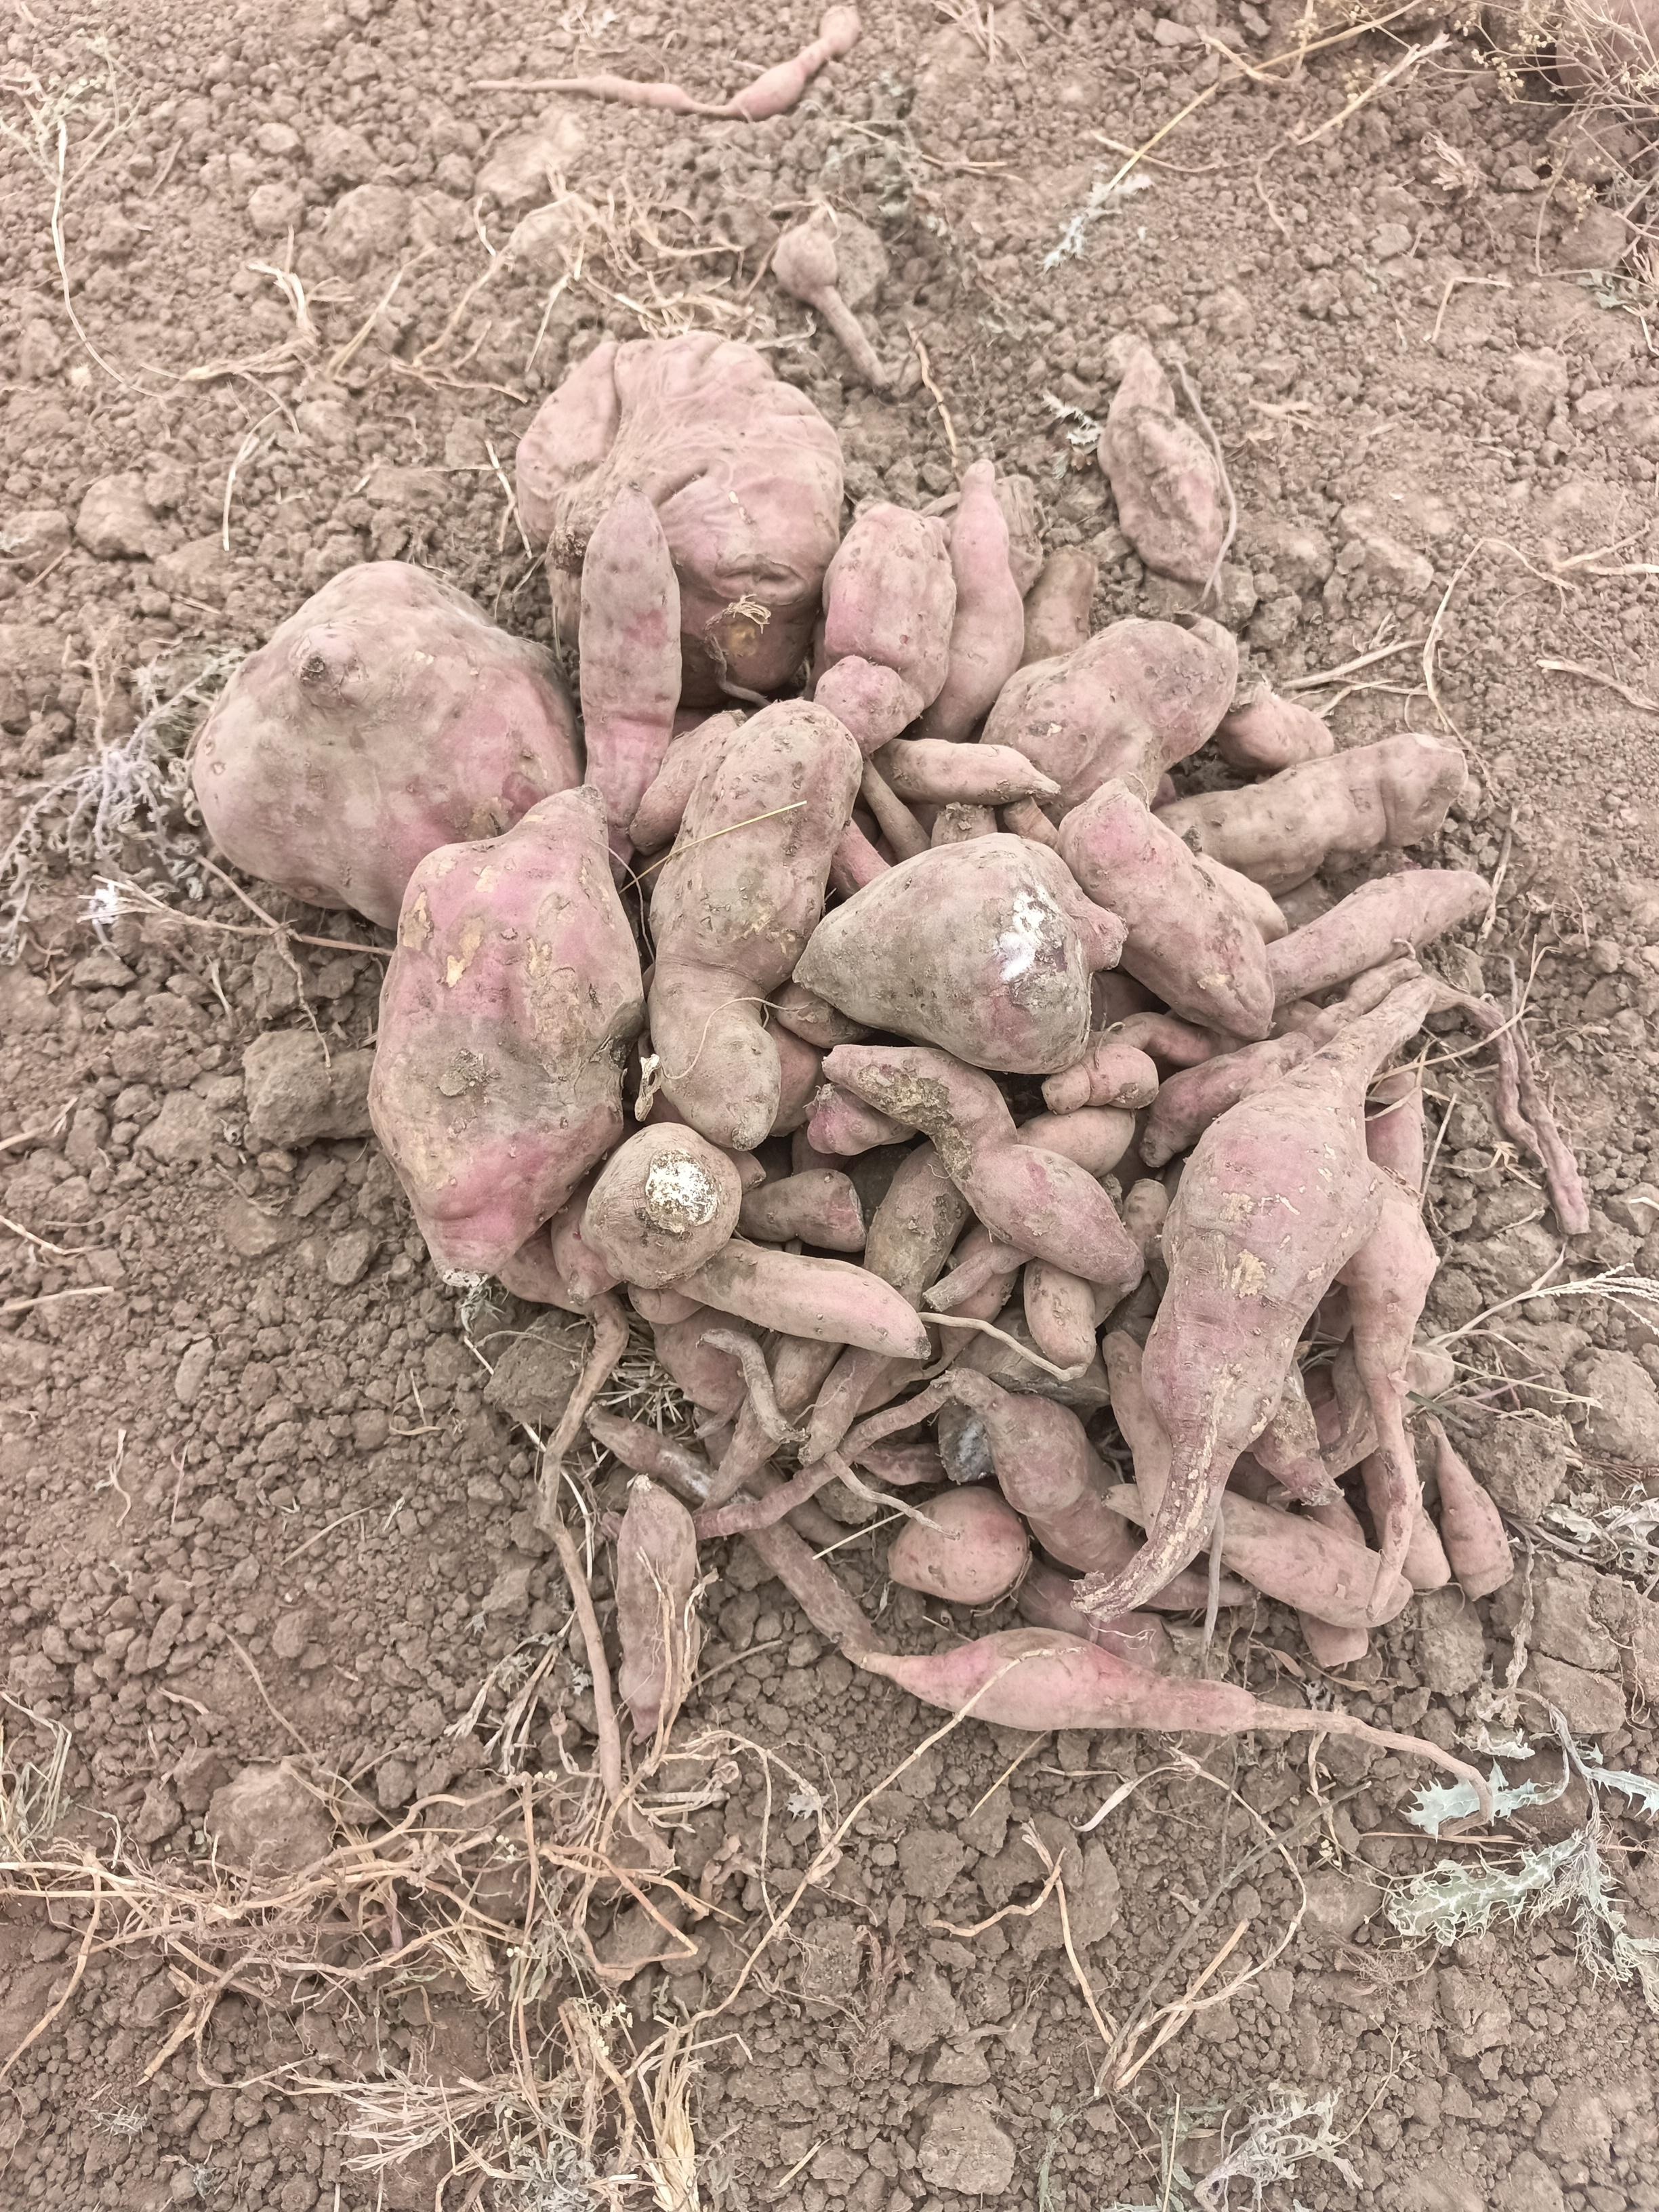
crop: sweet potato
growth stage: harvest maturity
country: Tanzania
